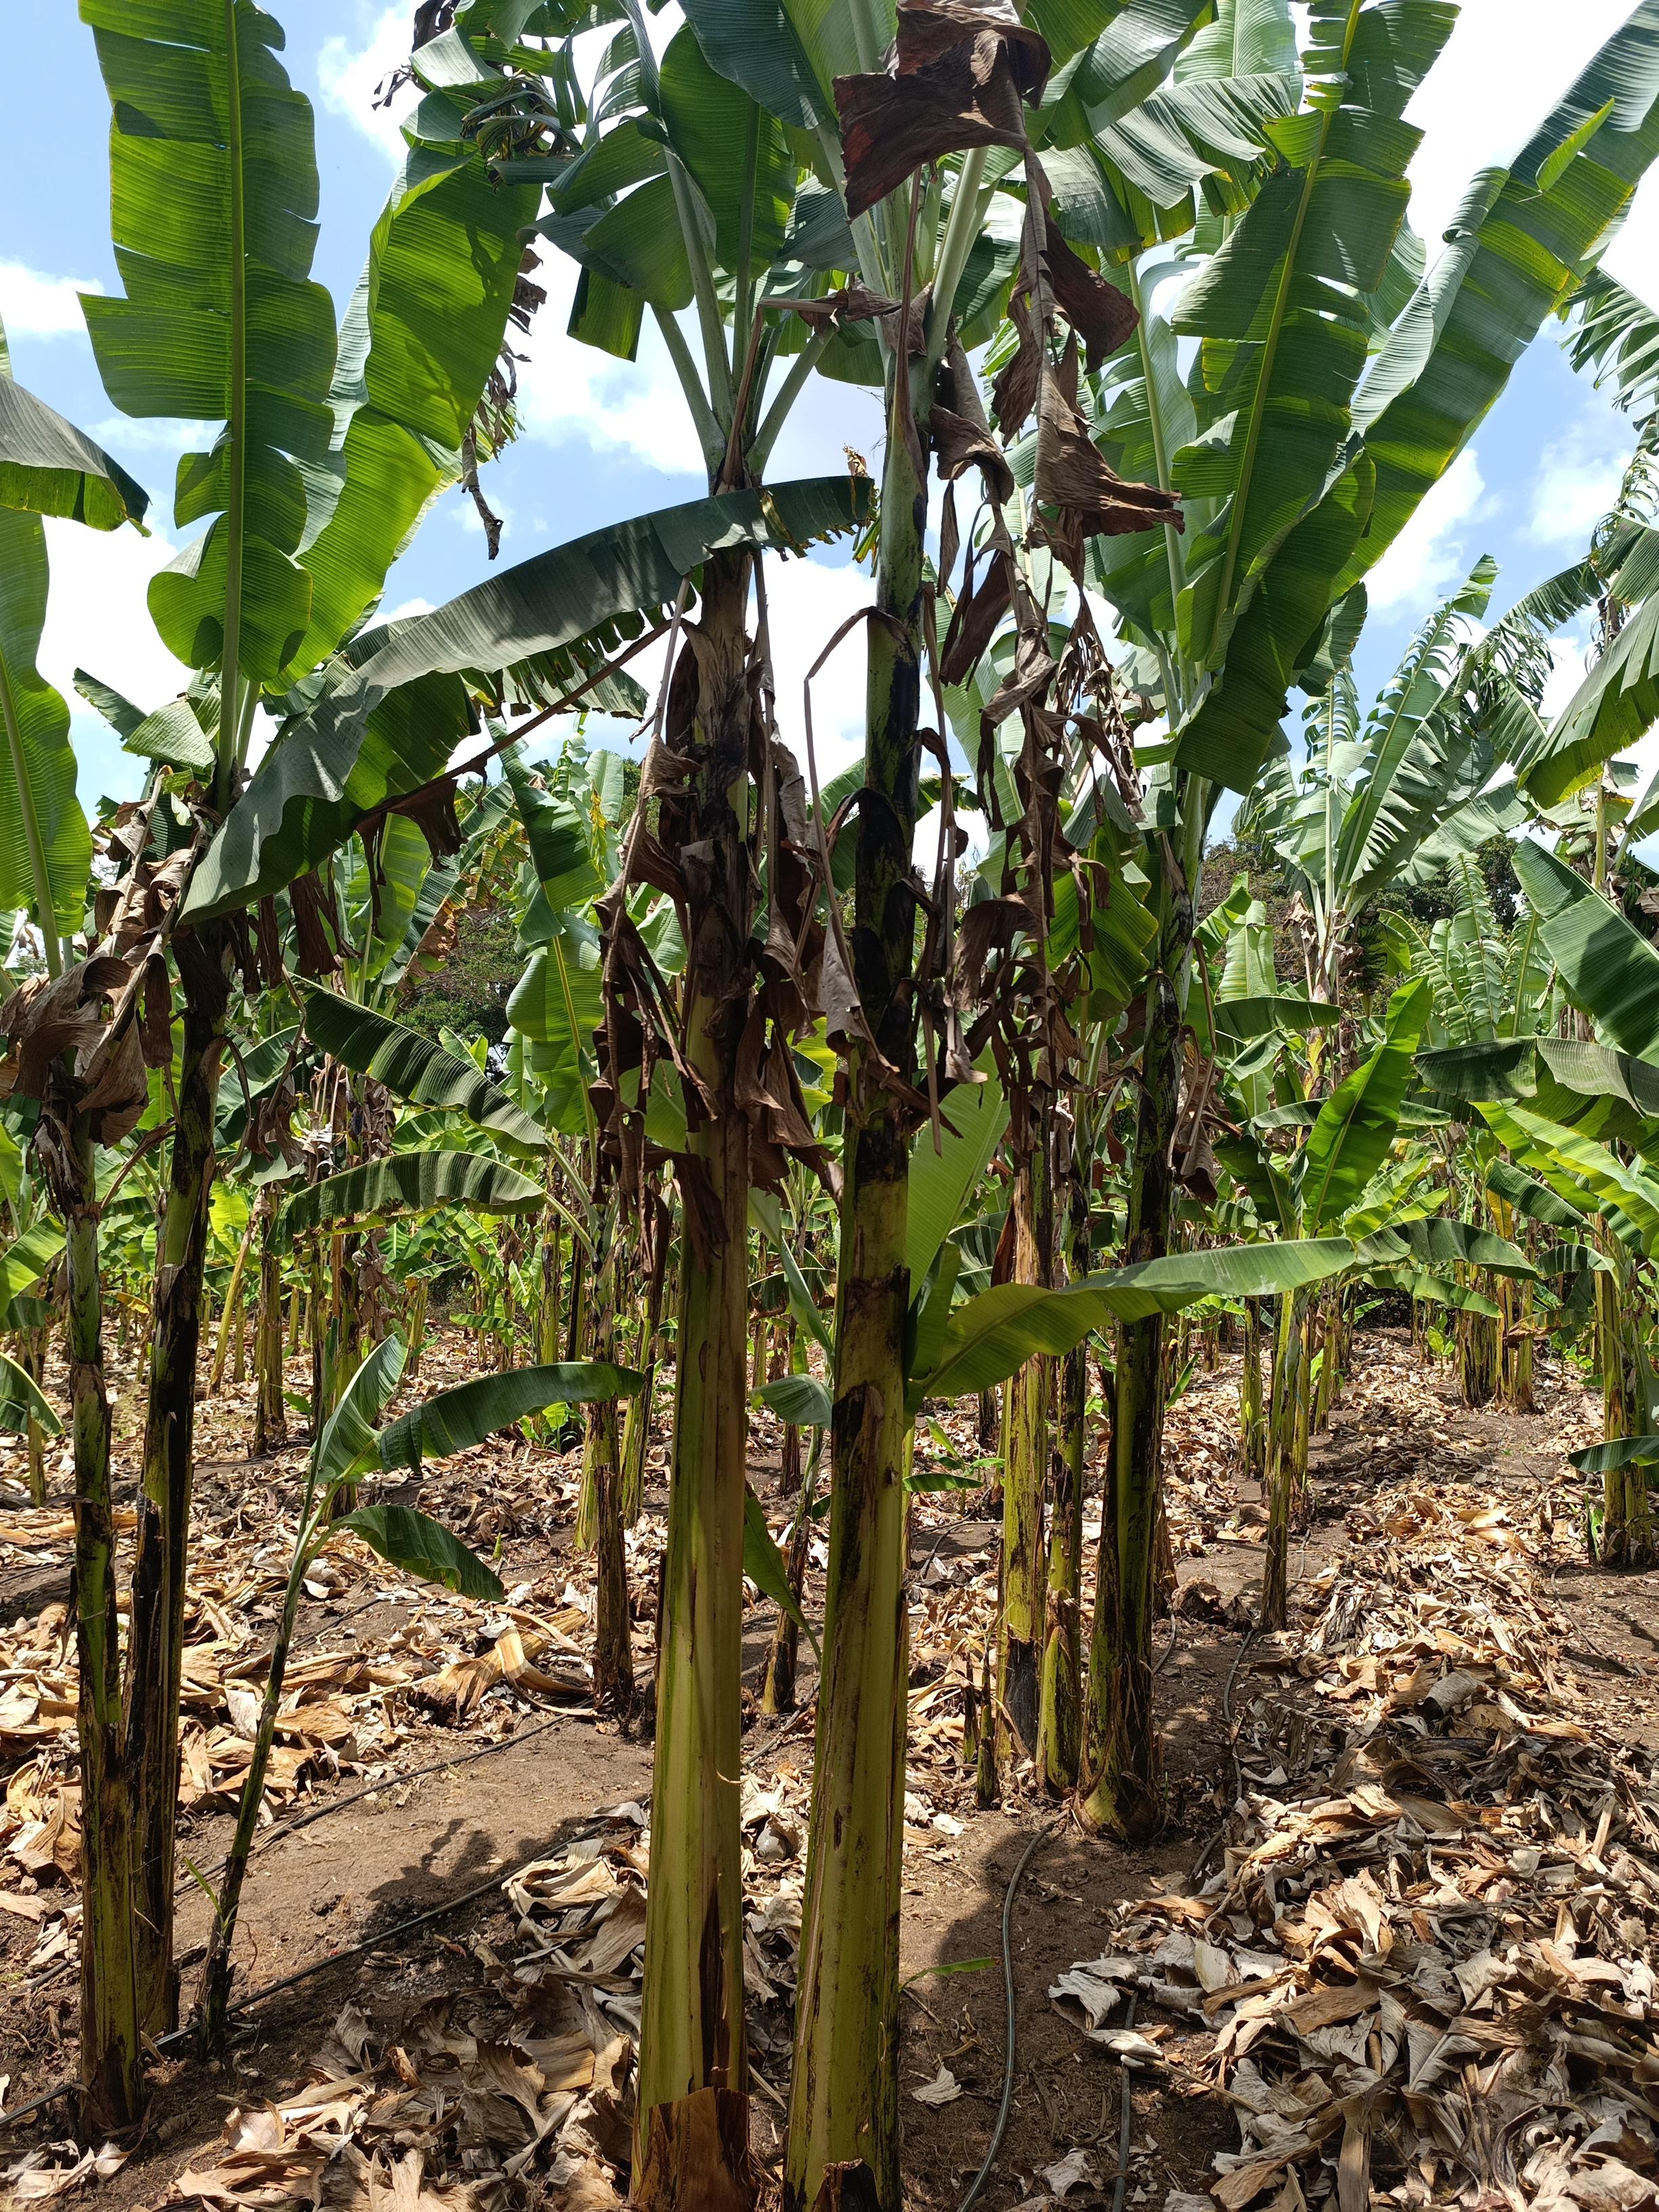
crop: banana
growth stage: vegetative
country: Tanzania
